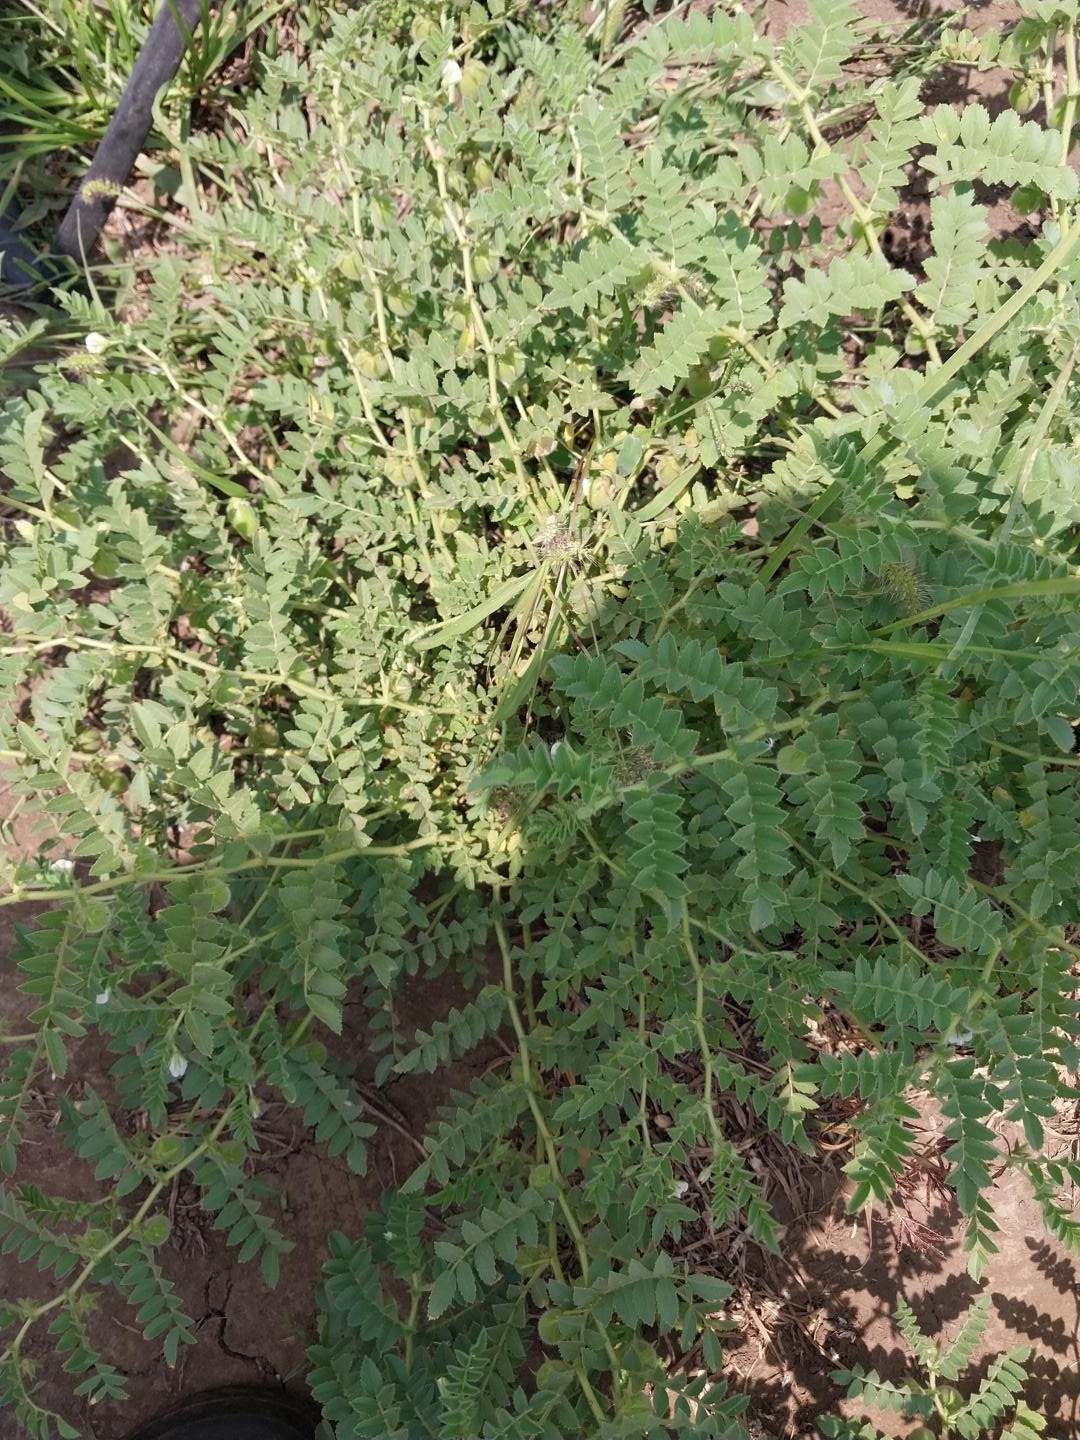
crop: chickpea
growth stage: development pod
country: Tanzania
